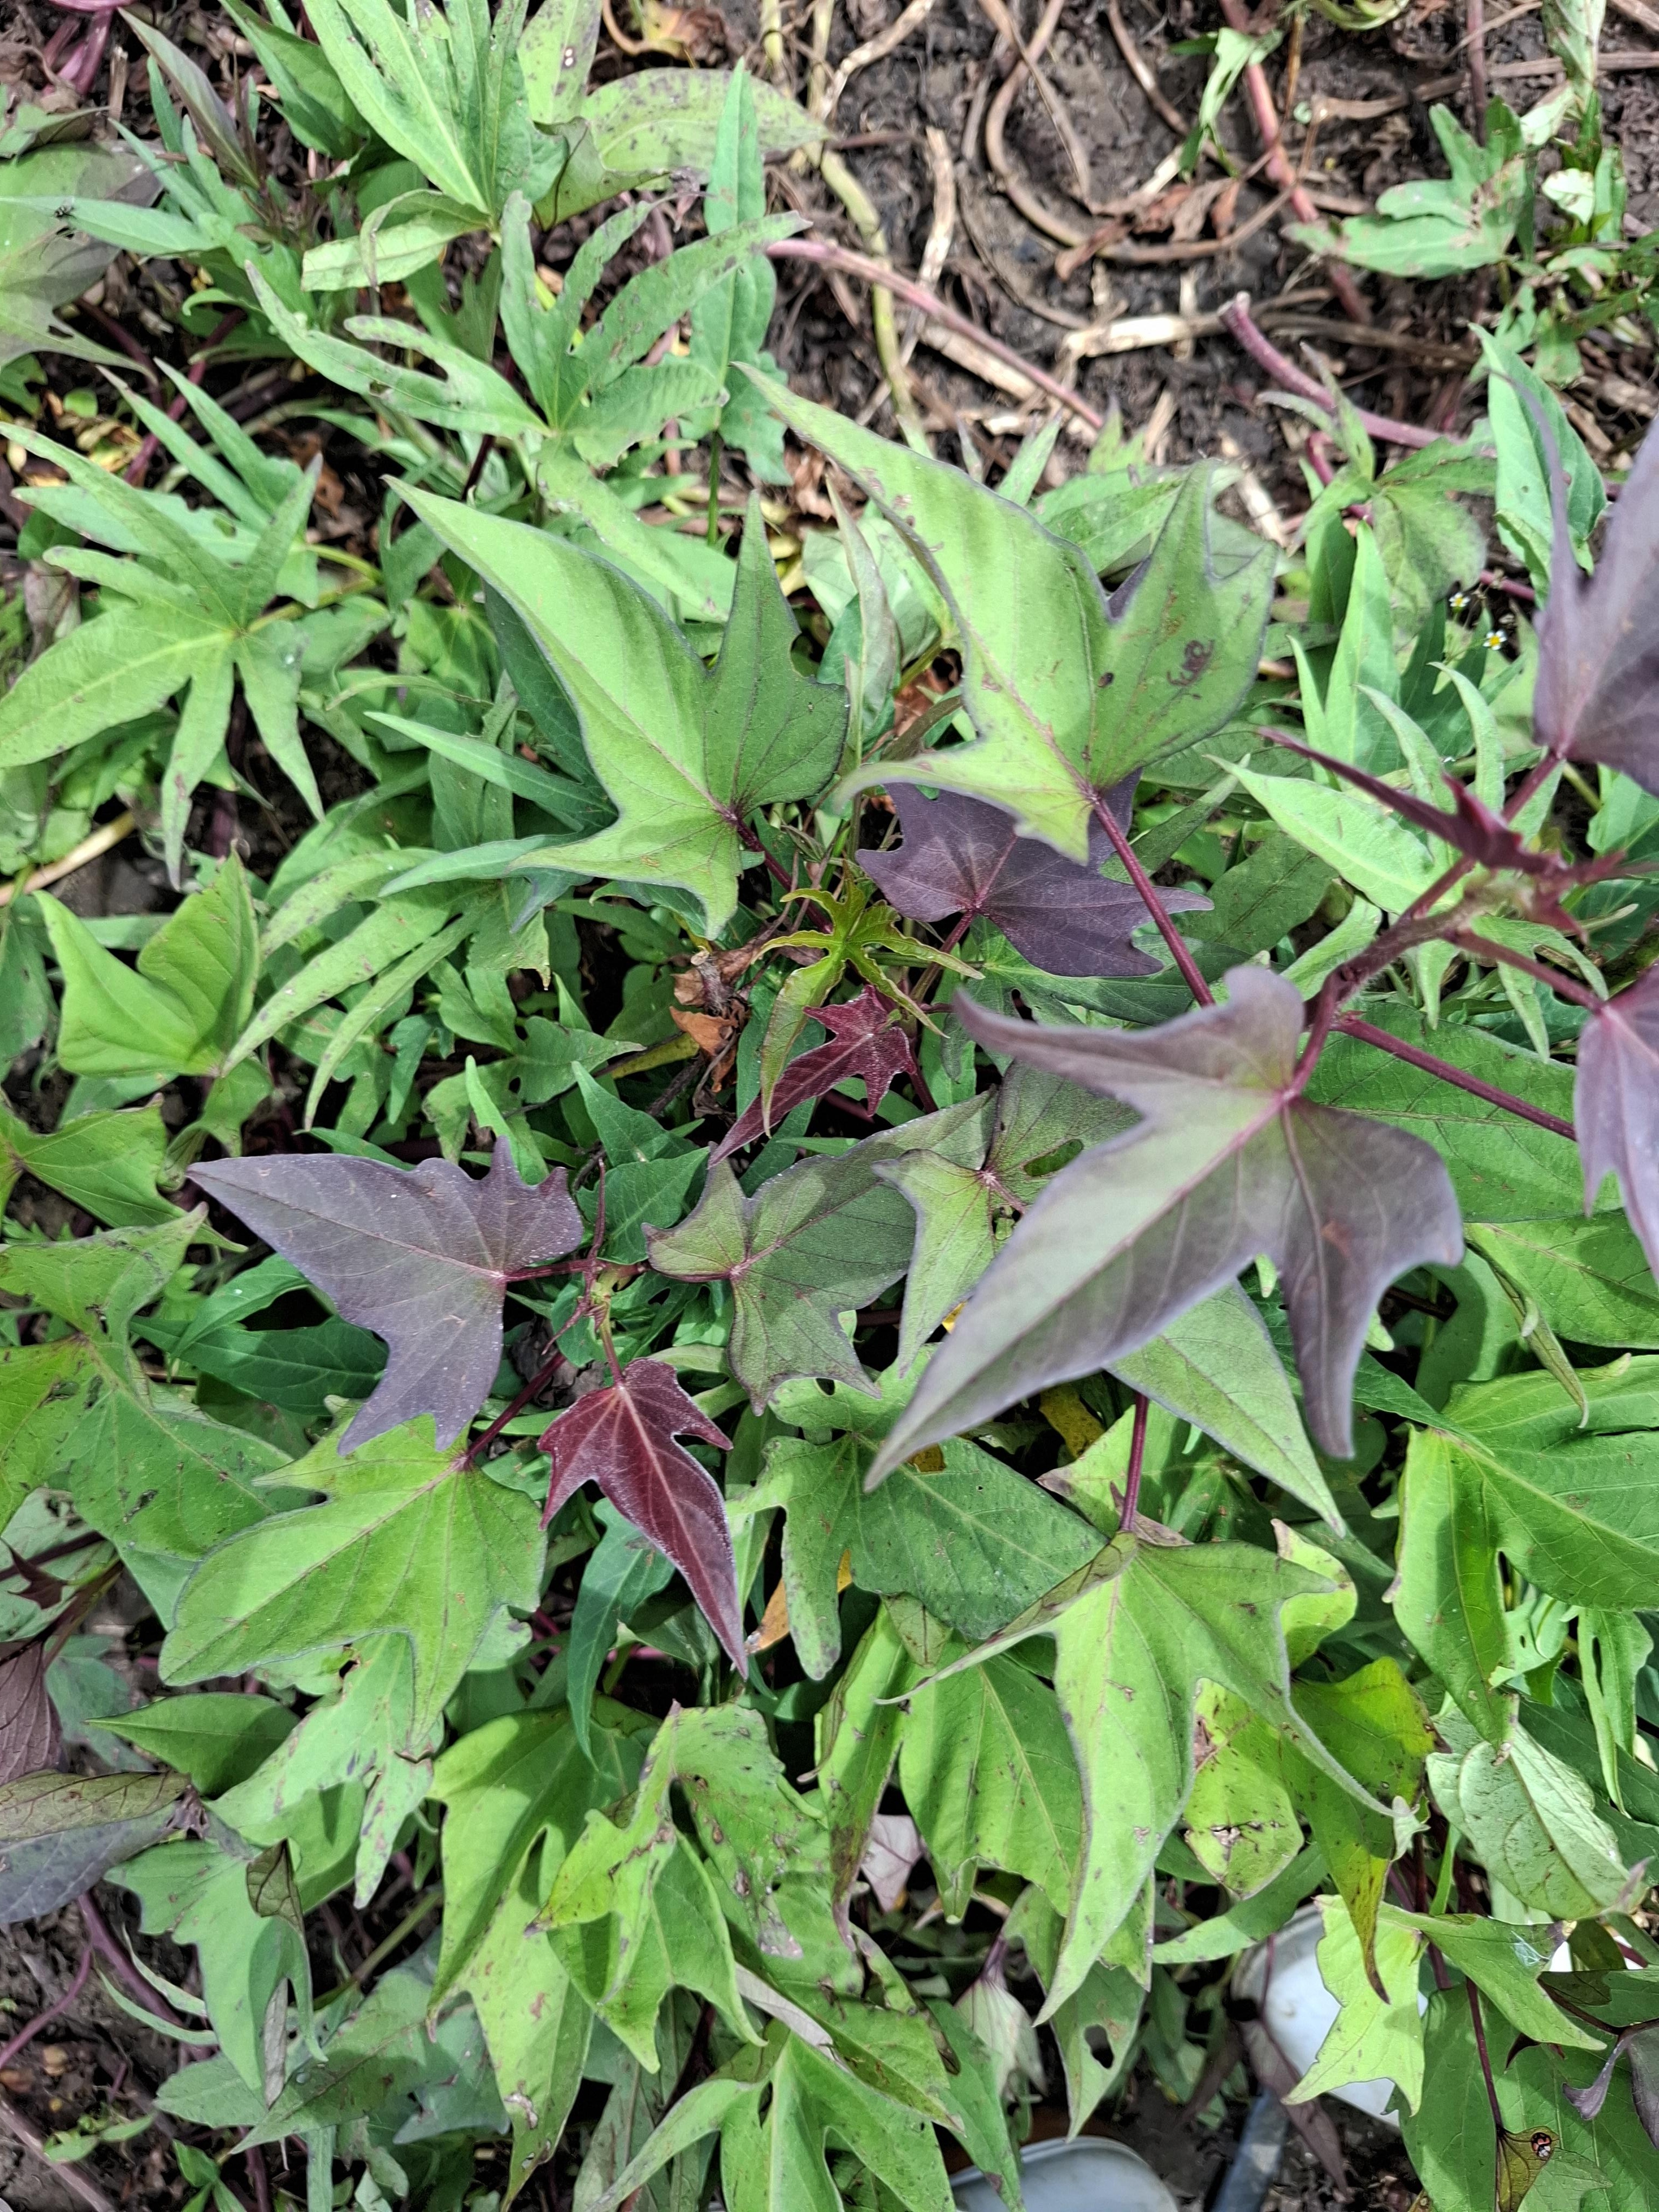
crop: sorghum
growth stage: harvest maturity
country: Tanzania
